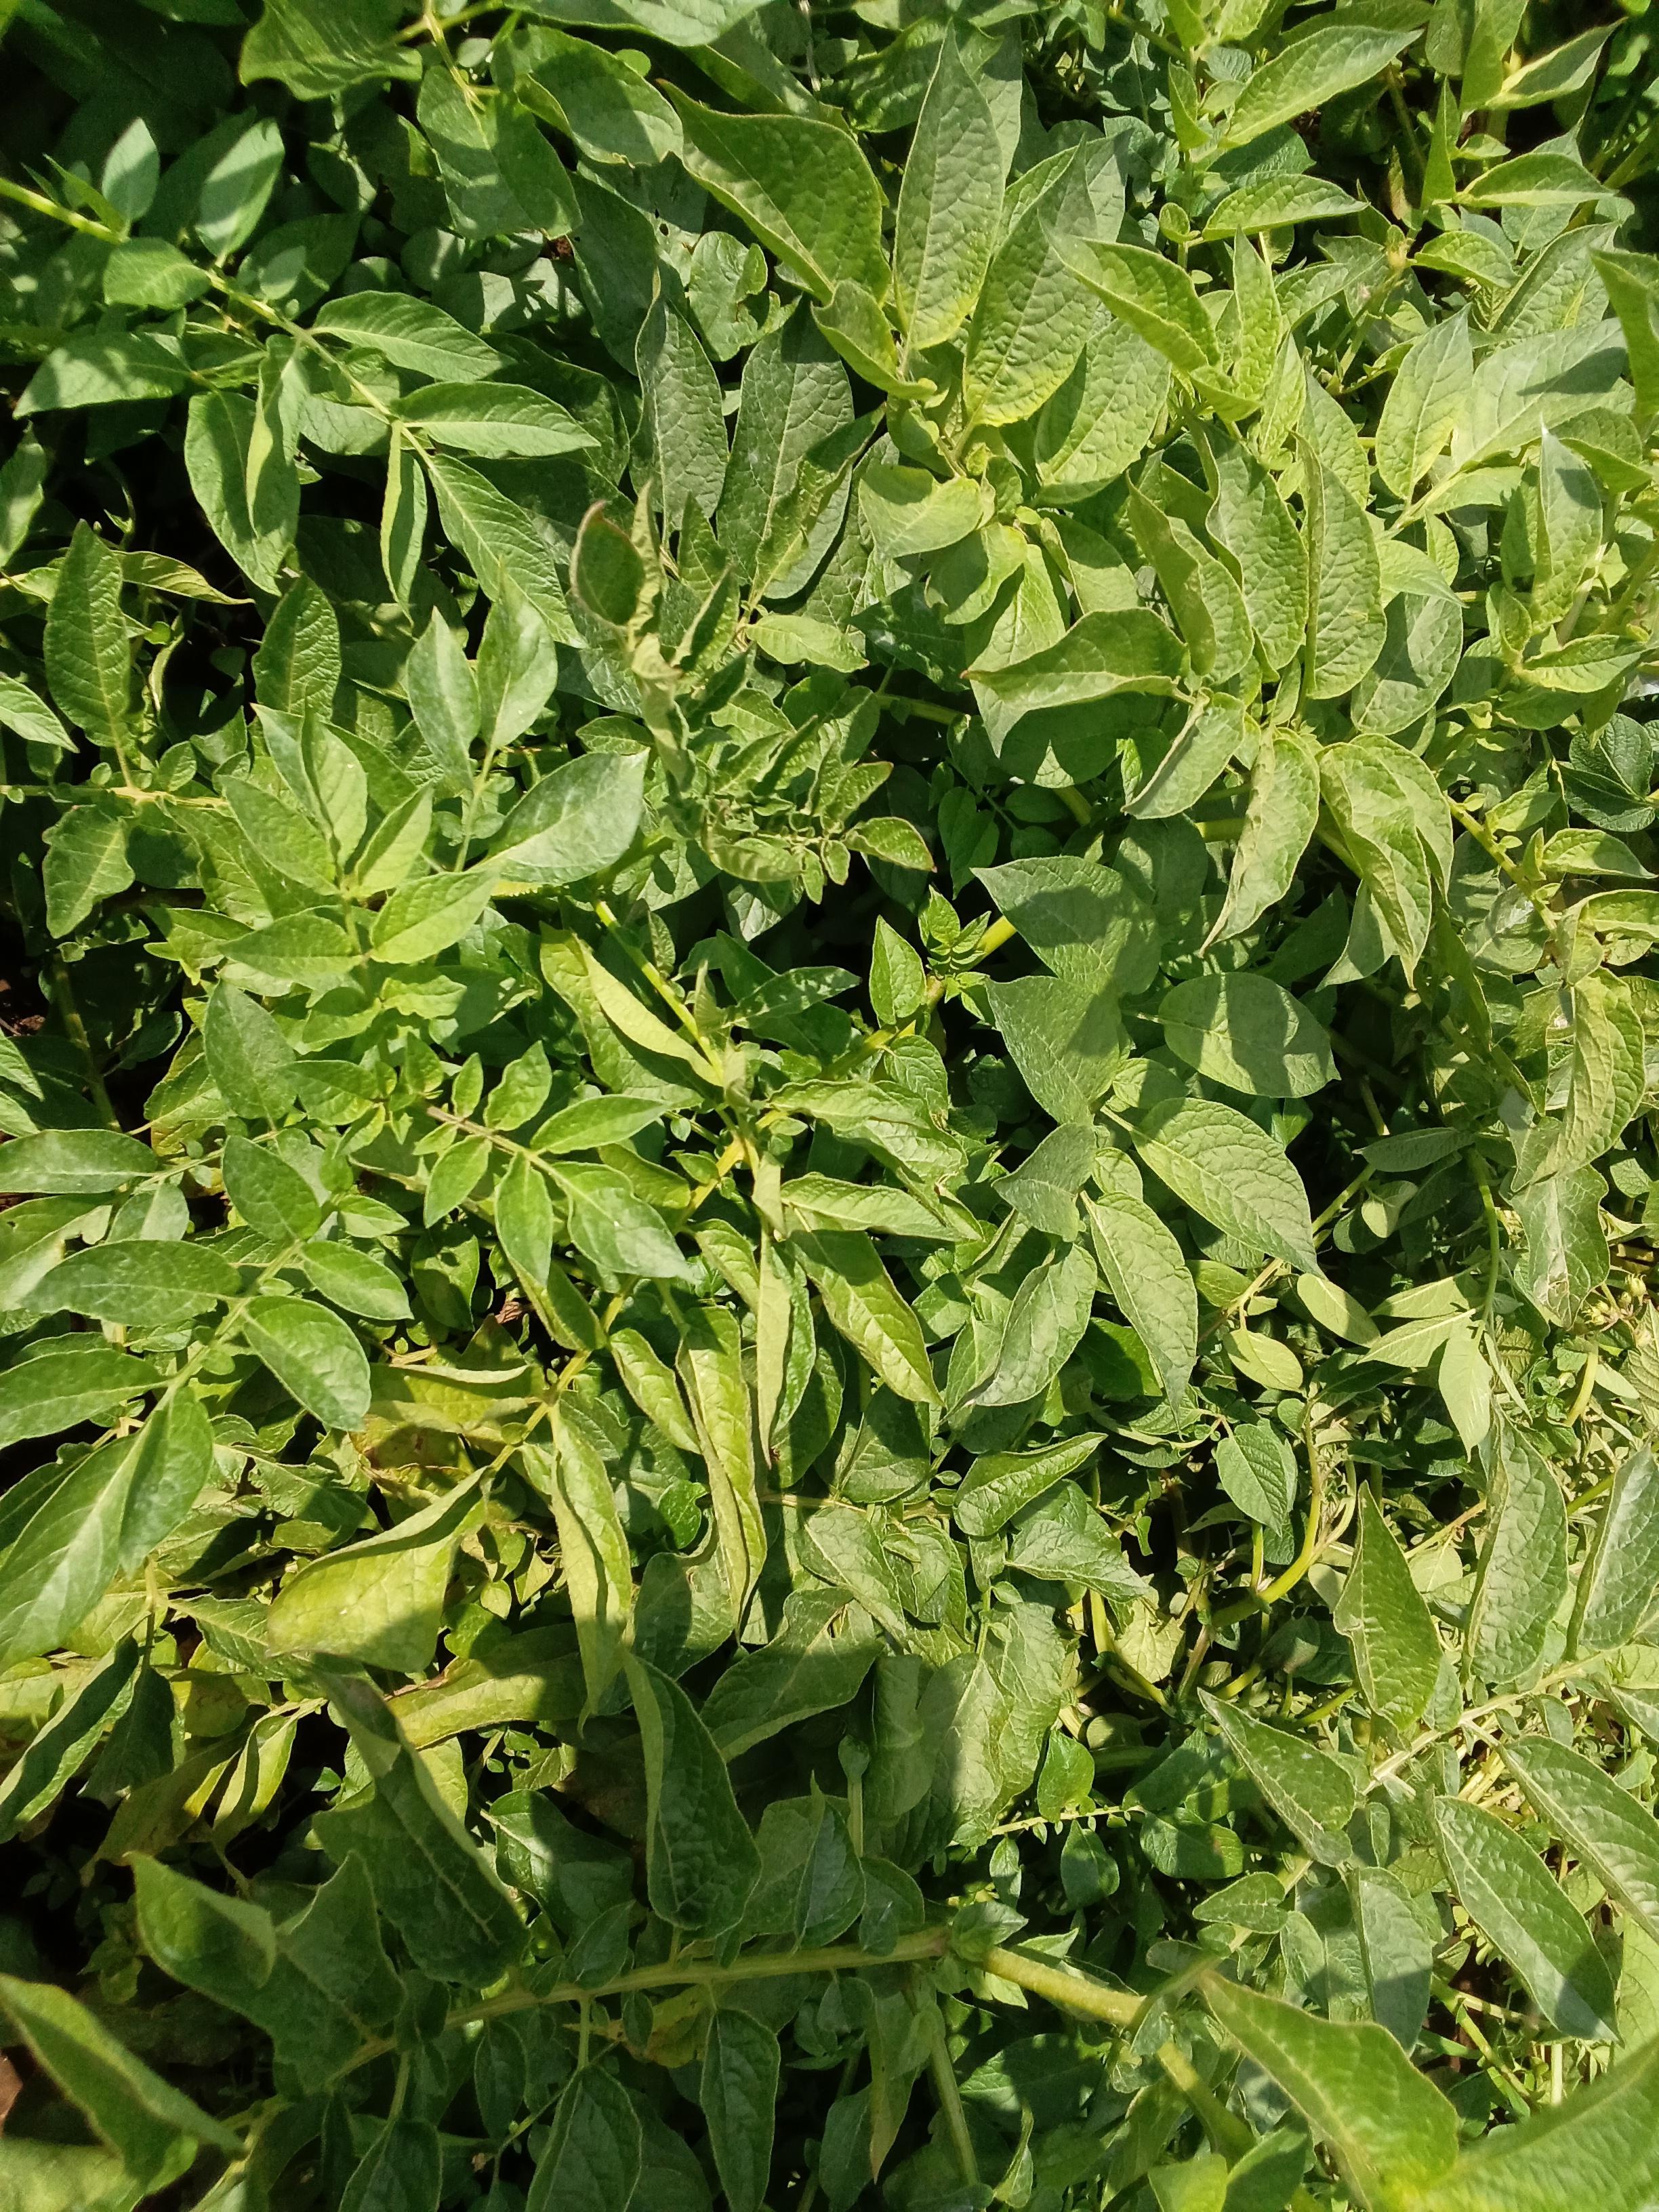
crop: potato
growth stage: vegetative
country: Kenya
